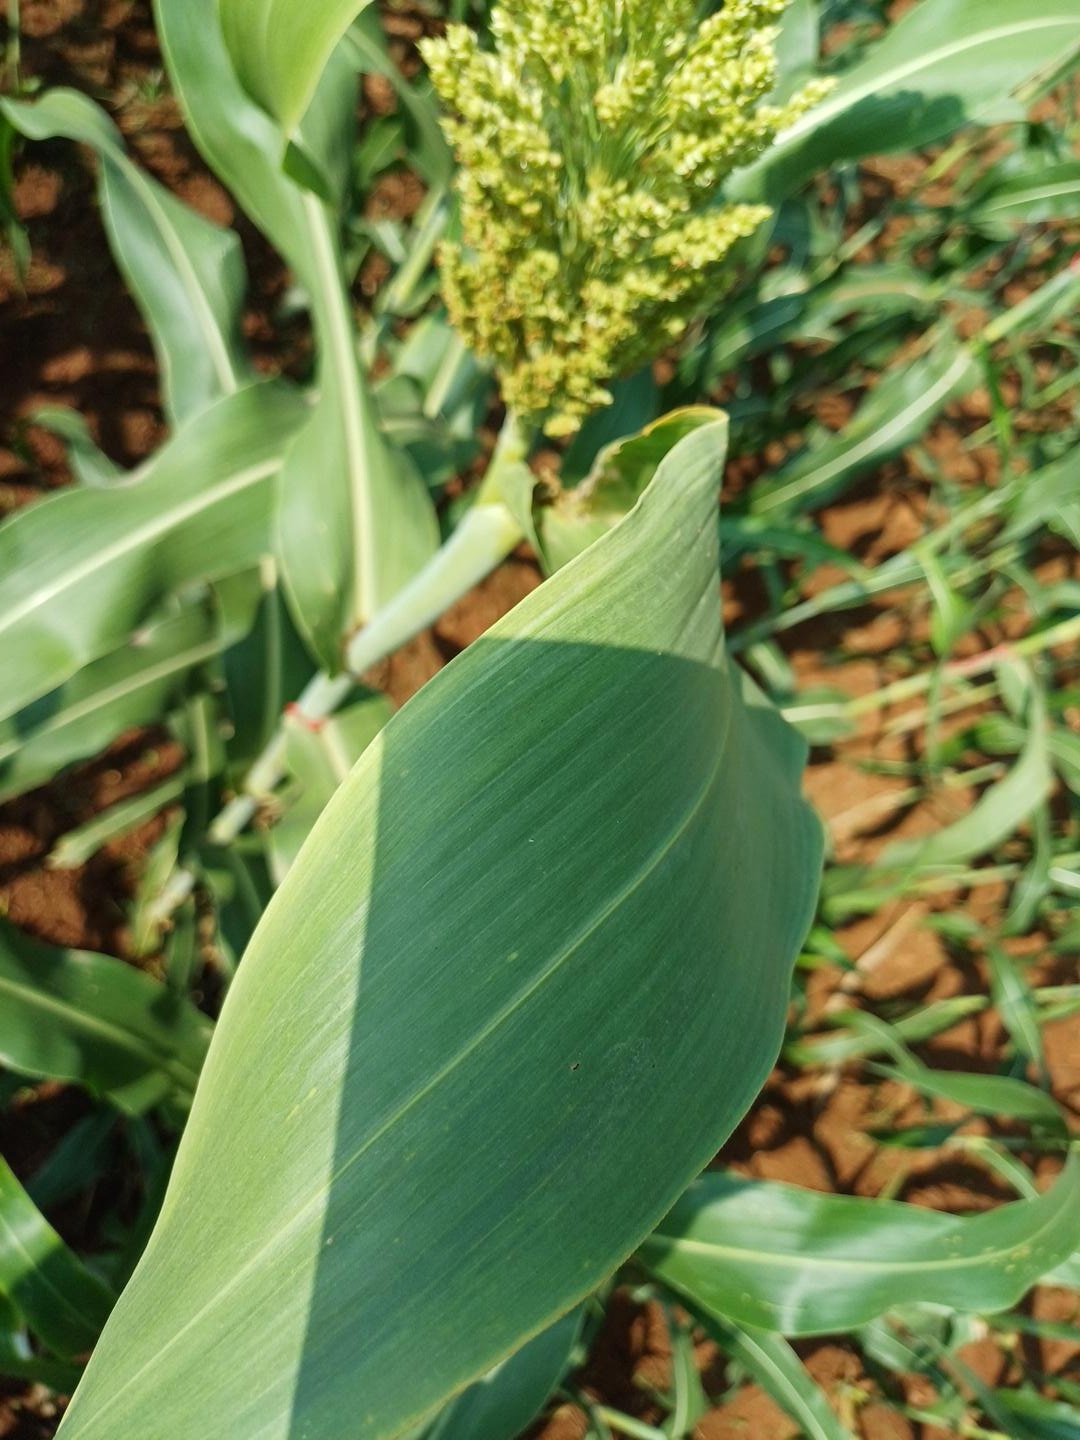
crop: sorghum
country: Kenya
